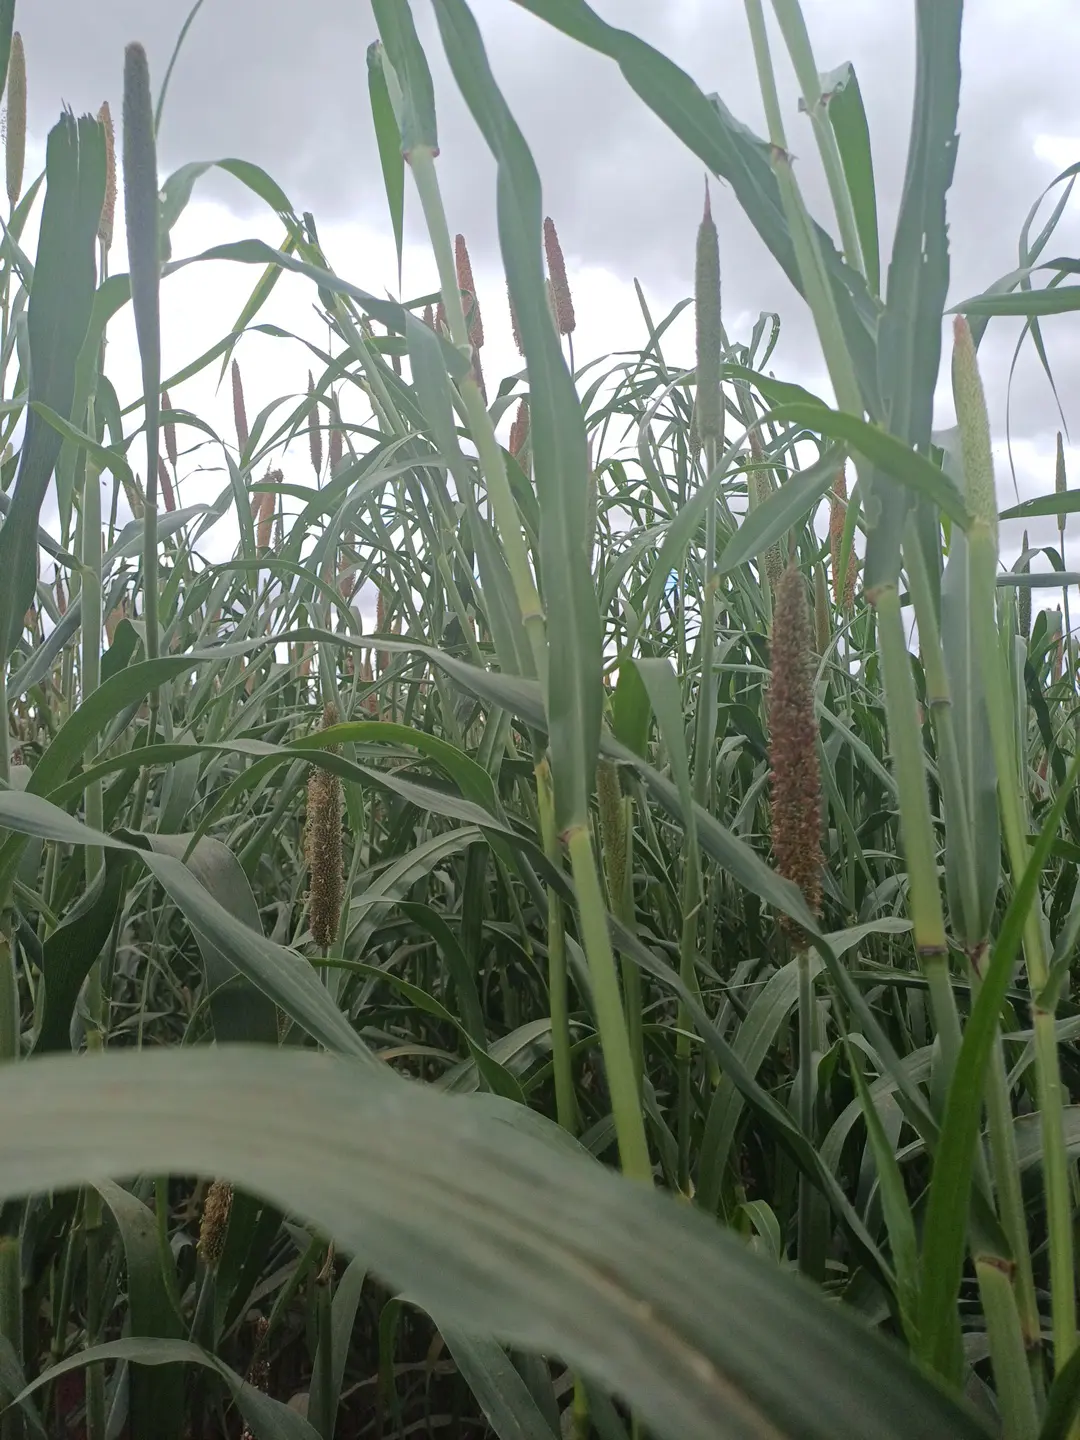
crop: pearl millet
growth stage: flowering
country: Kenya
